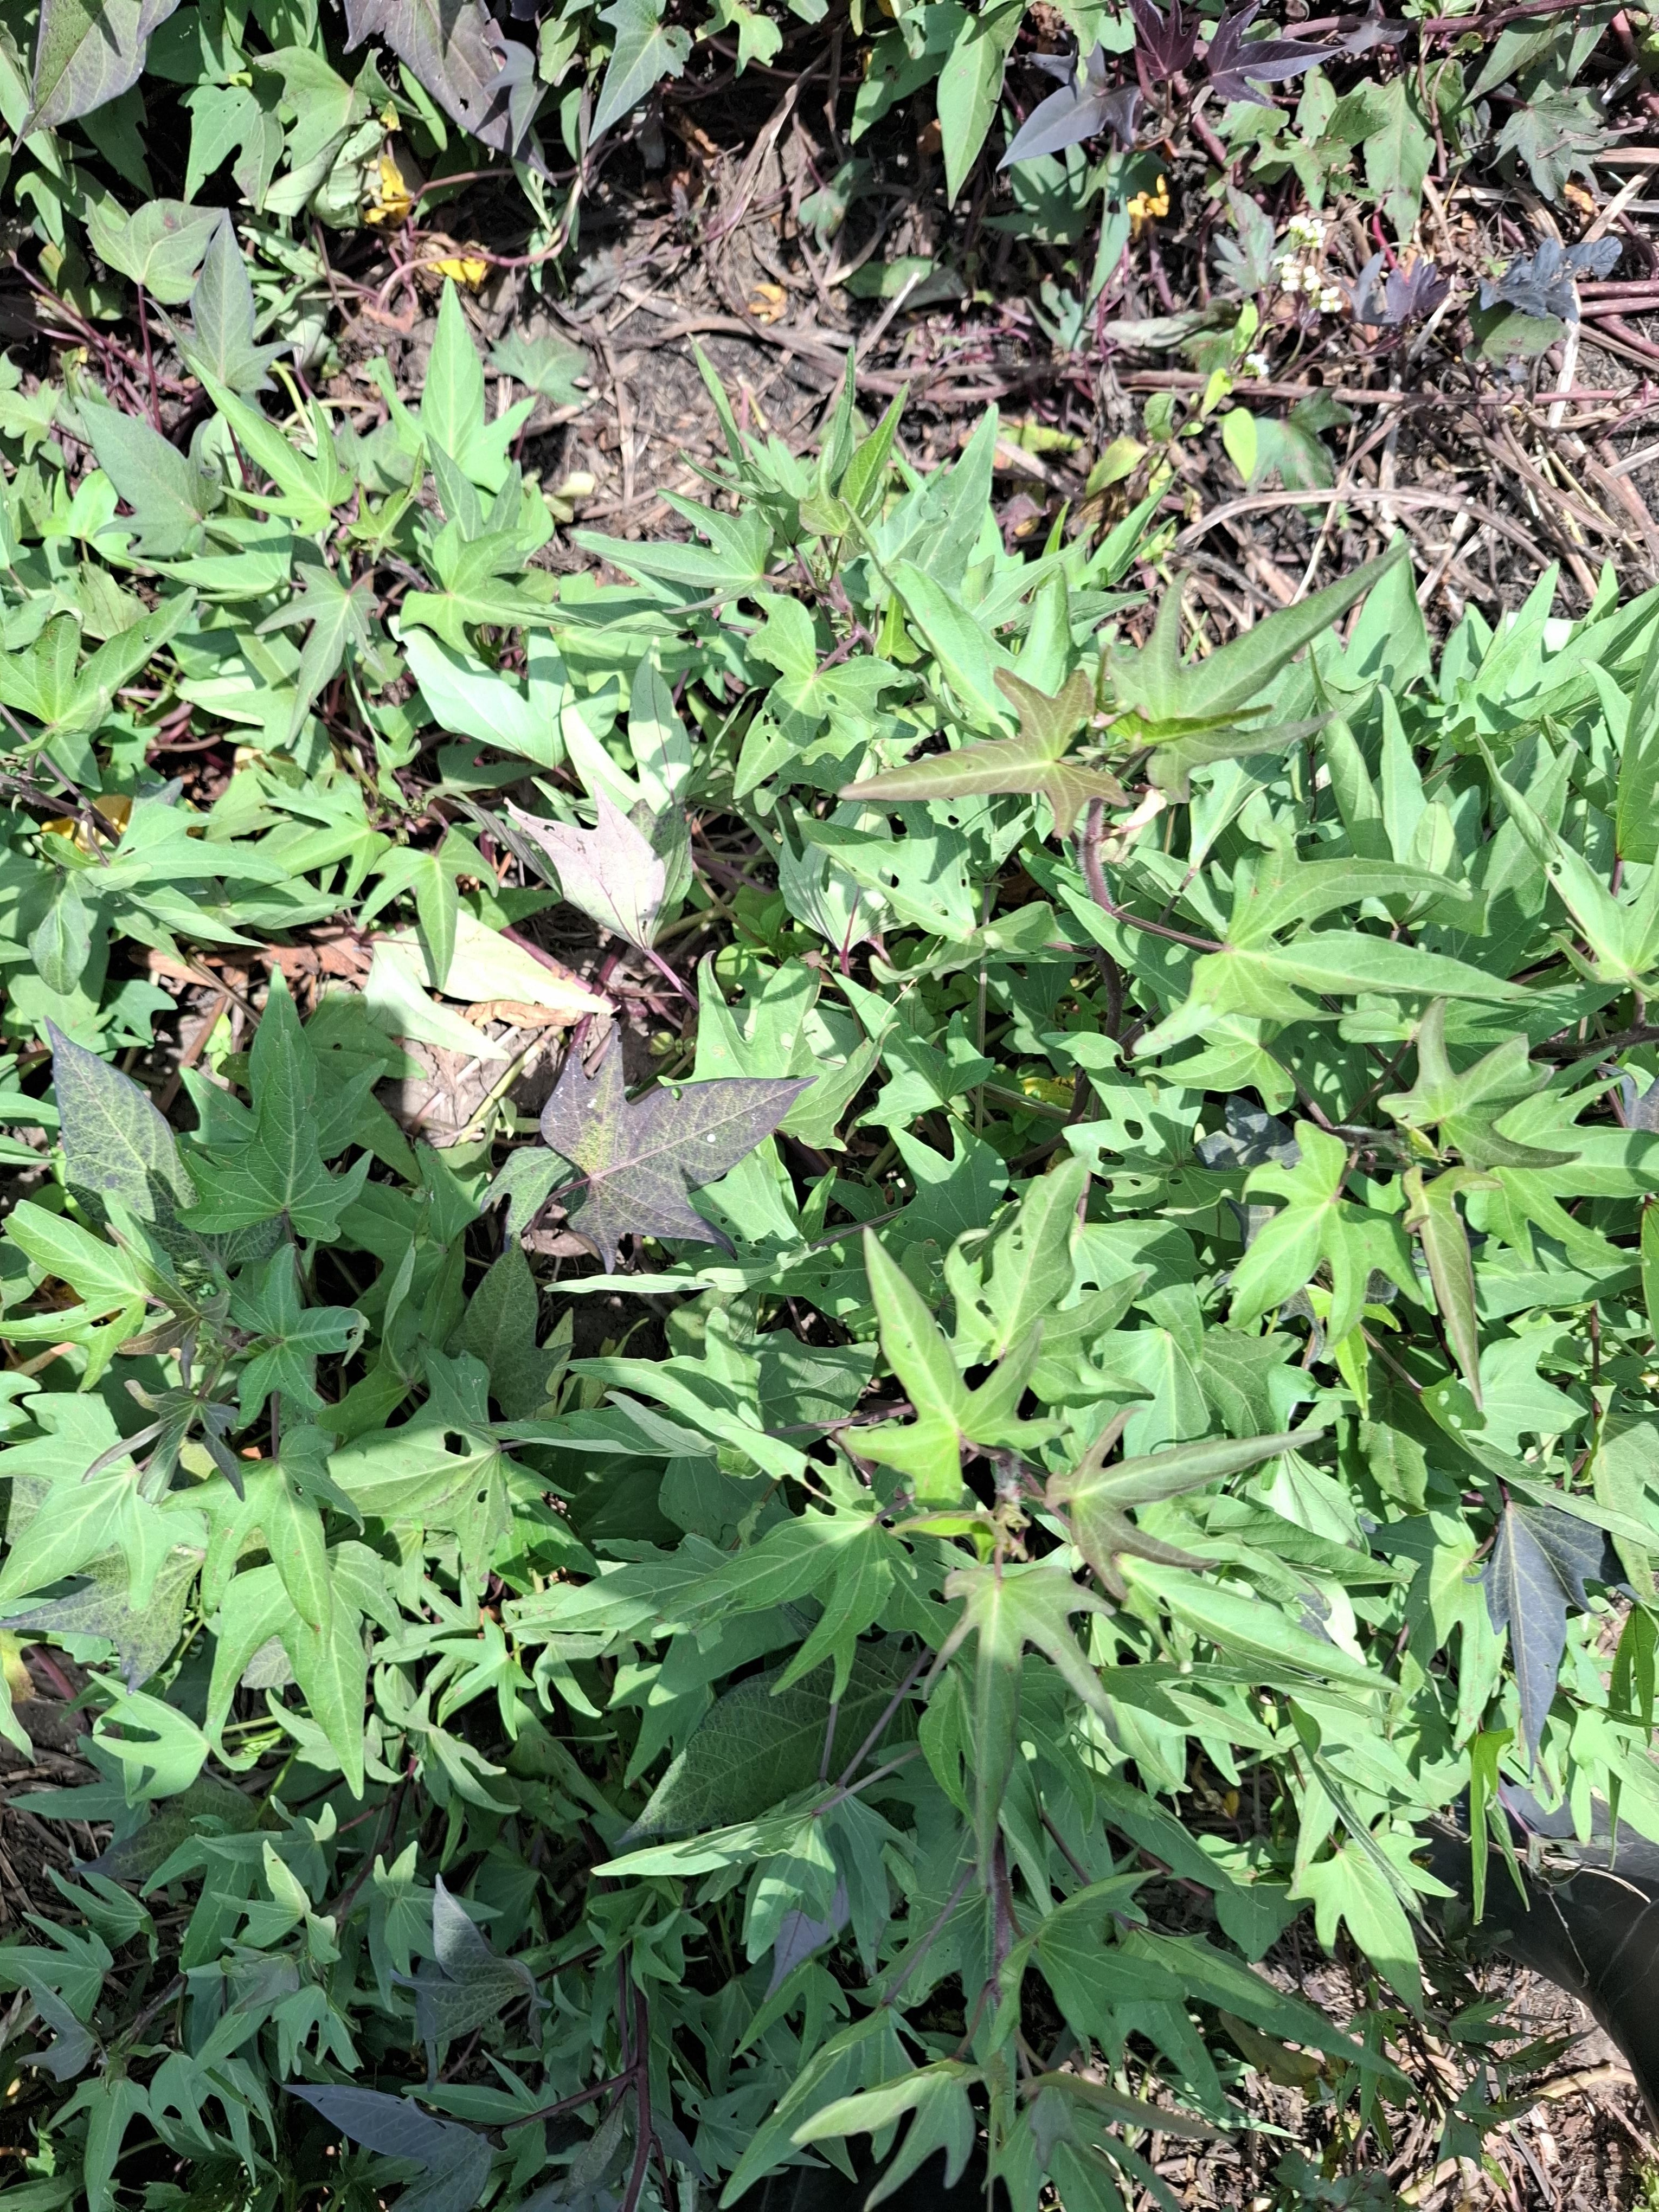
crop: sweet potato
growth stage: flowering
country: Tanzania
